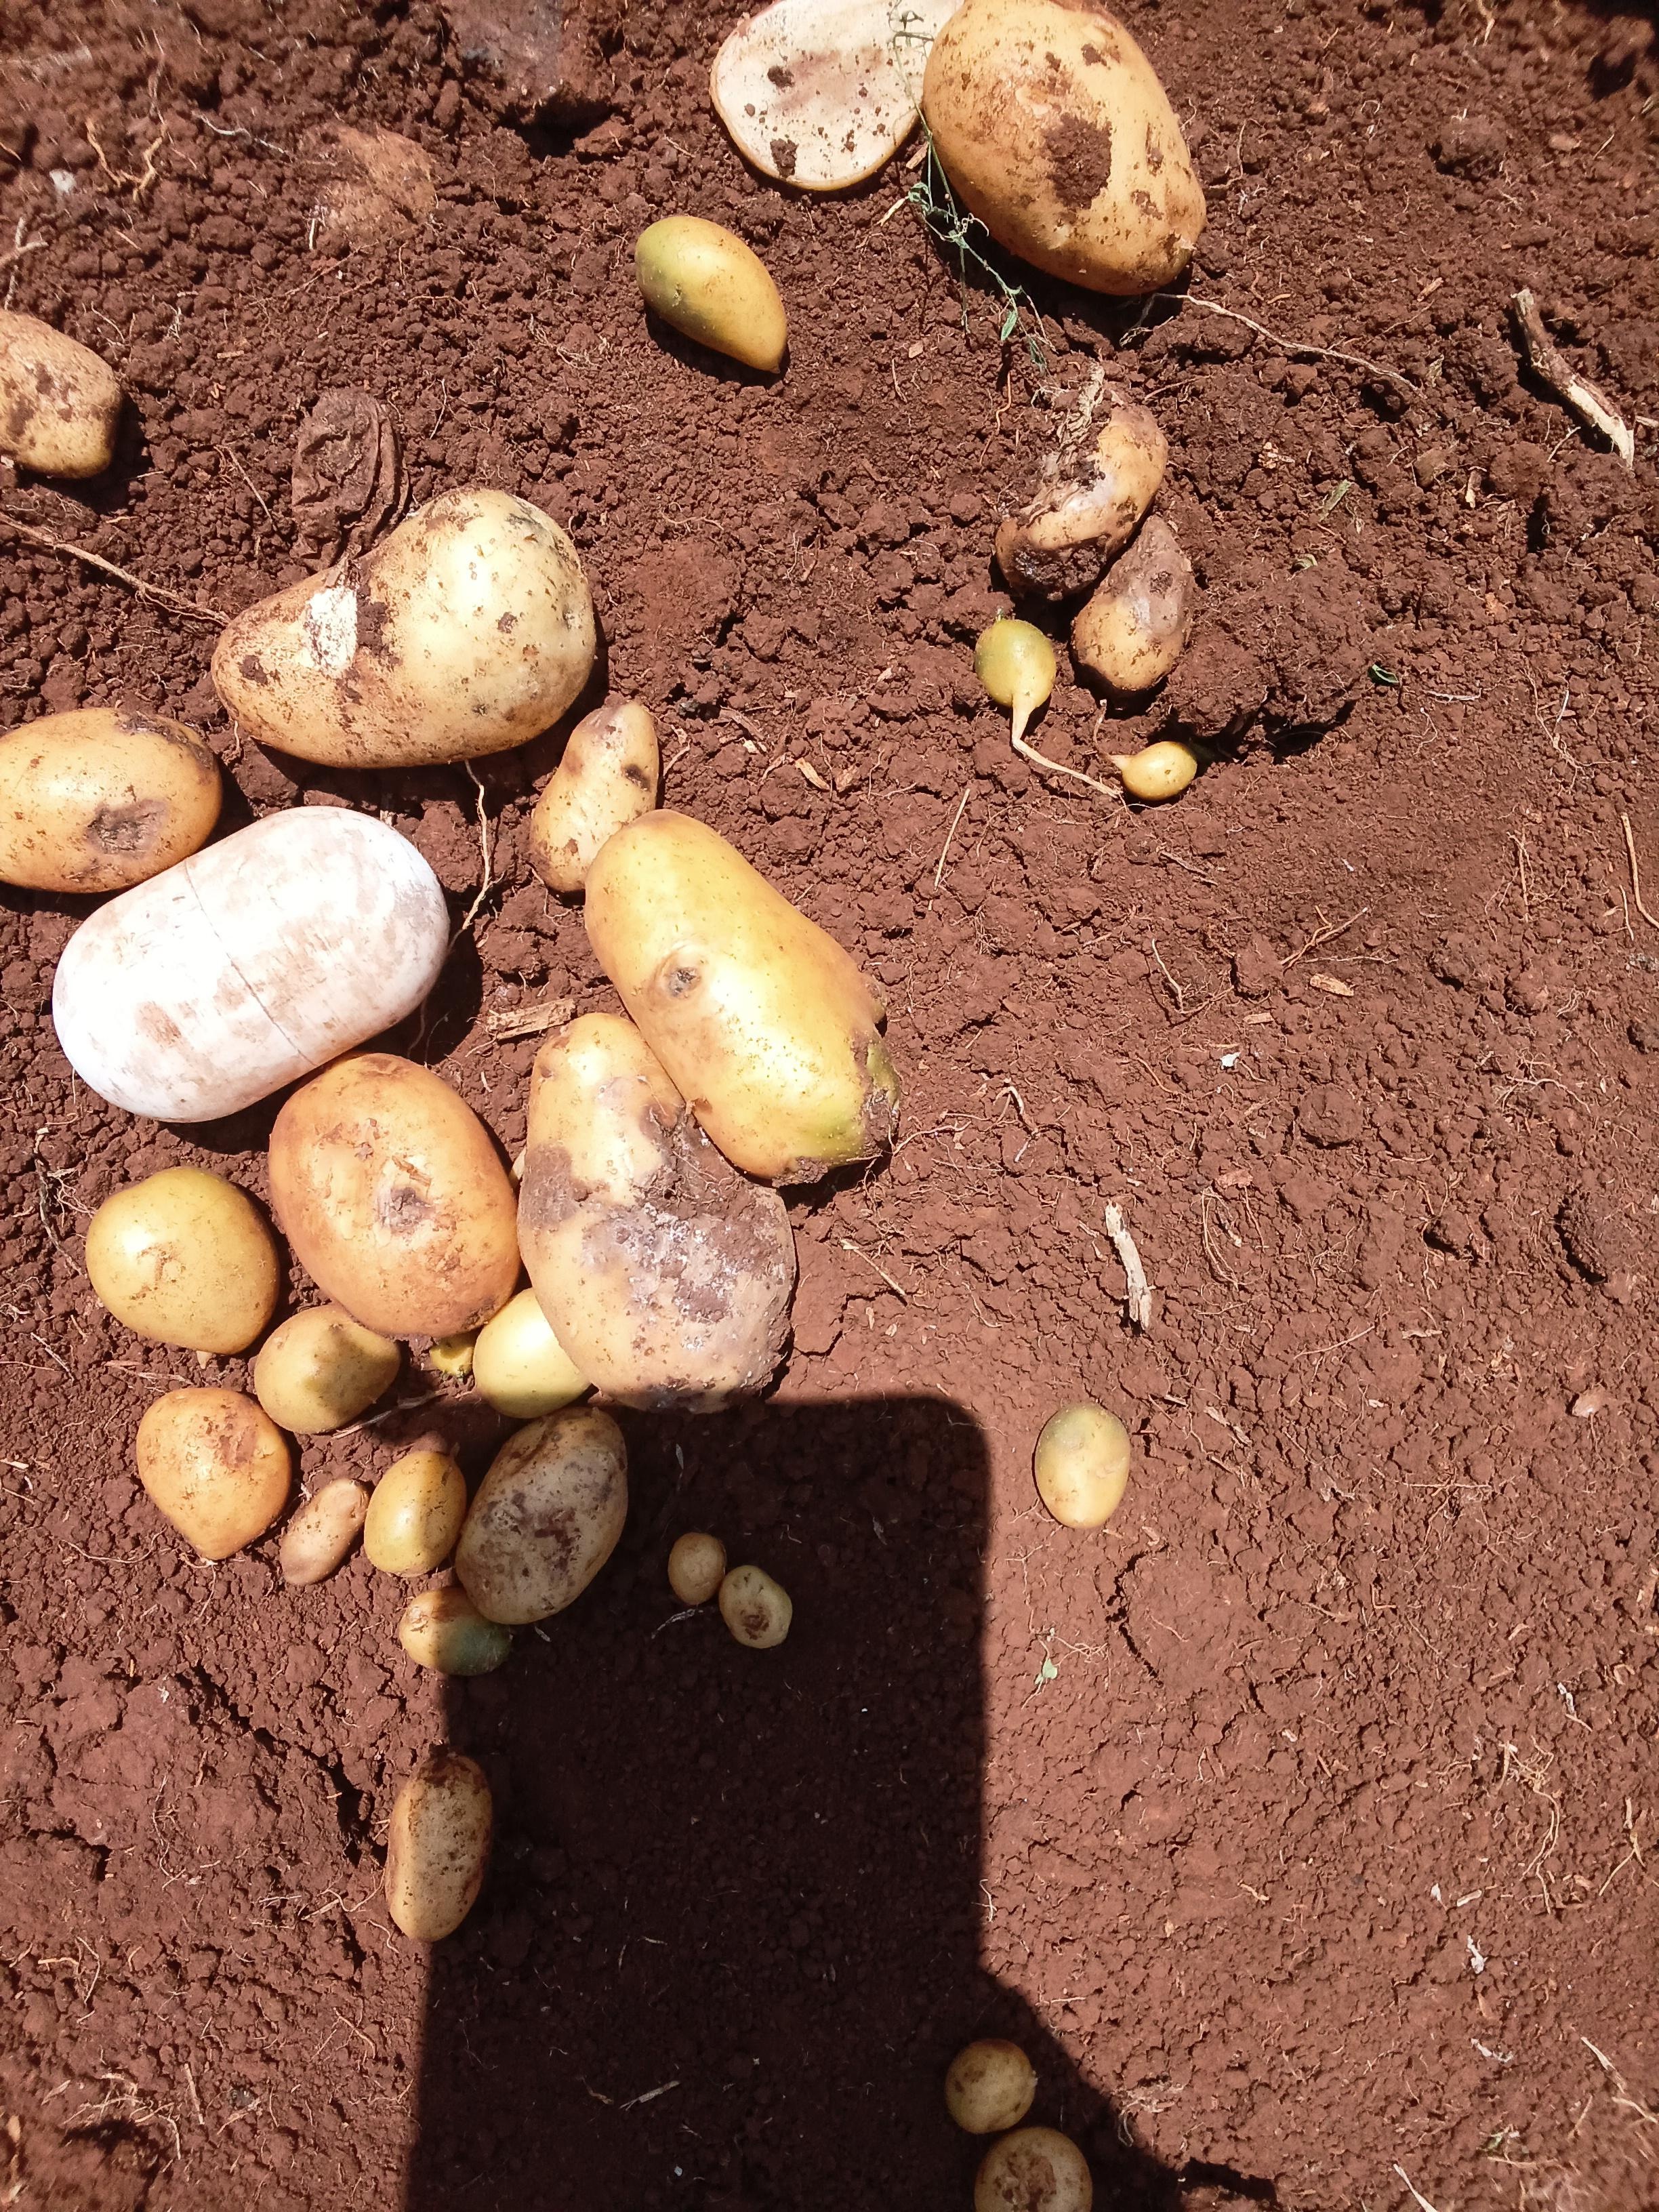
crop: potato
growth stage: harvest
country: Kenya
